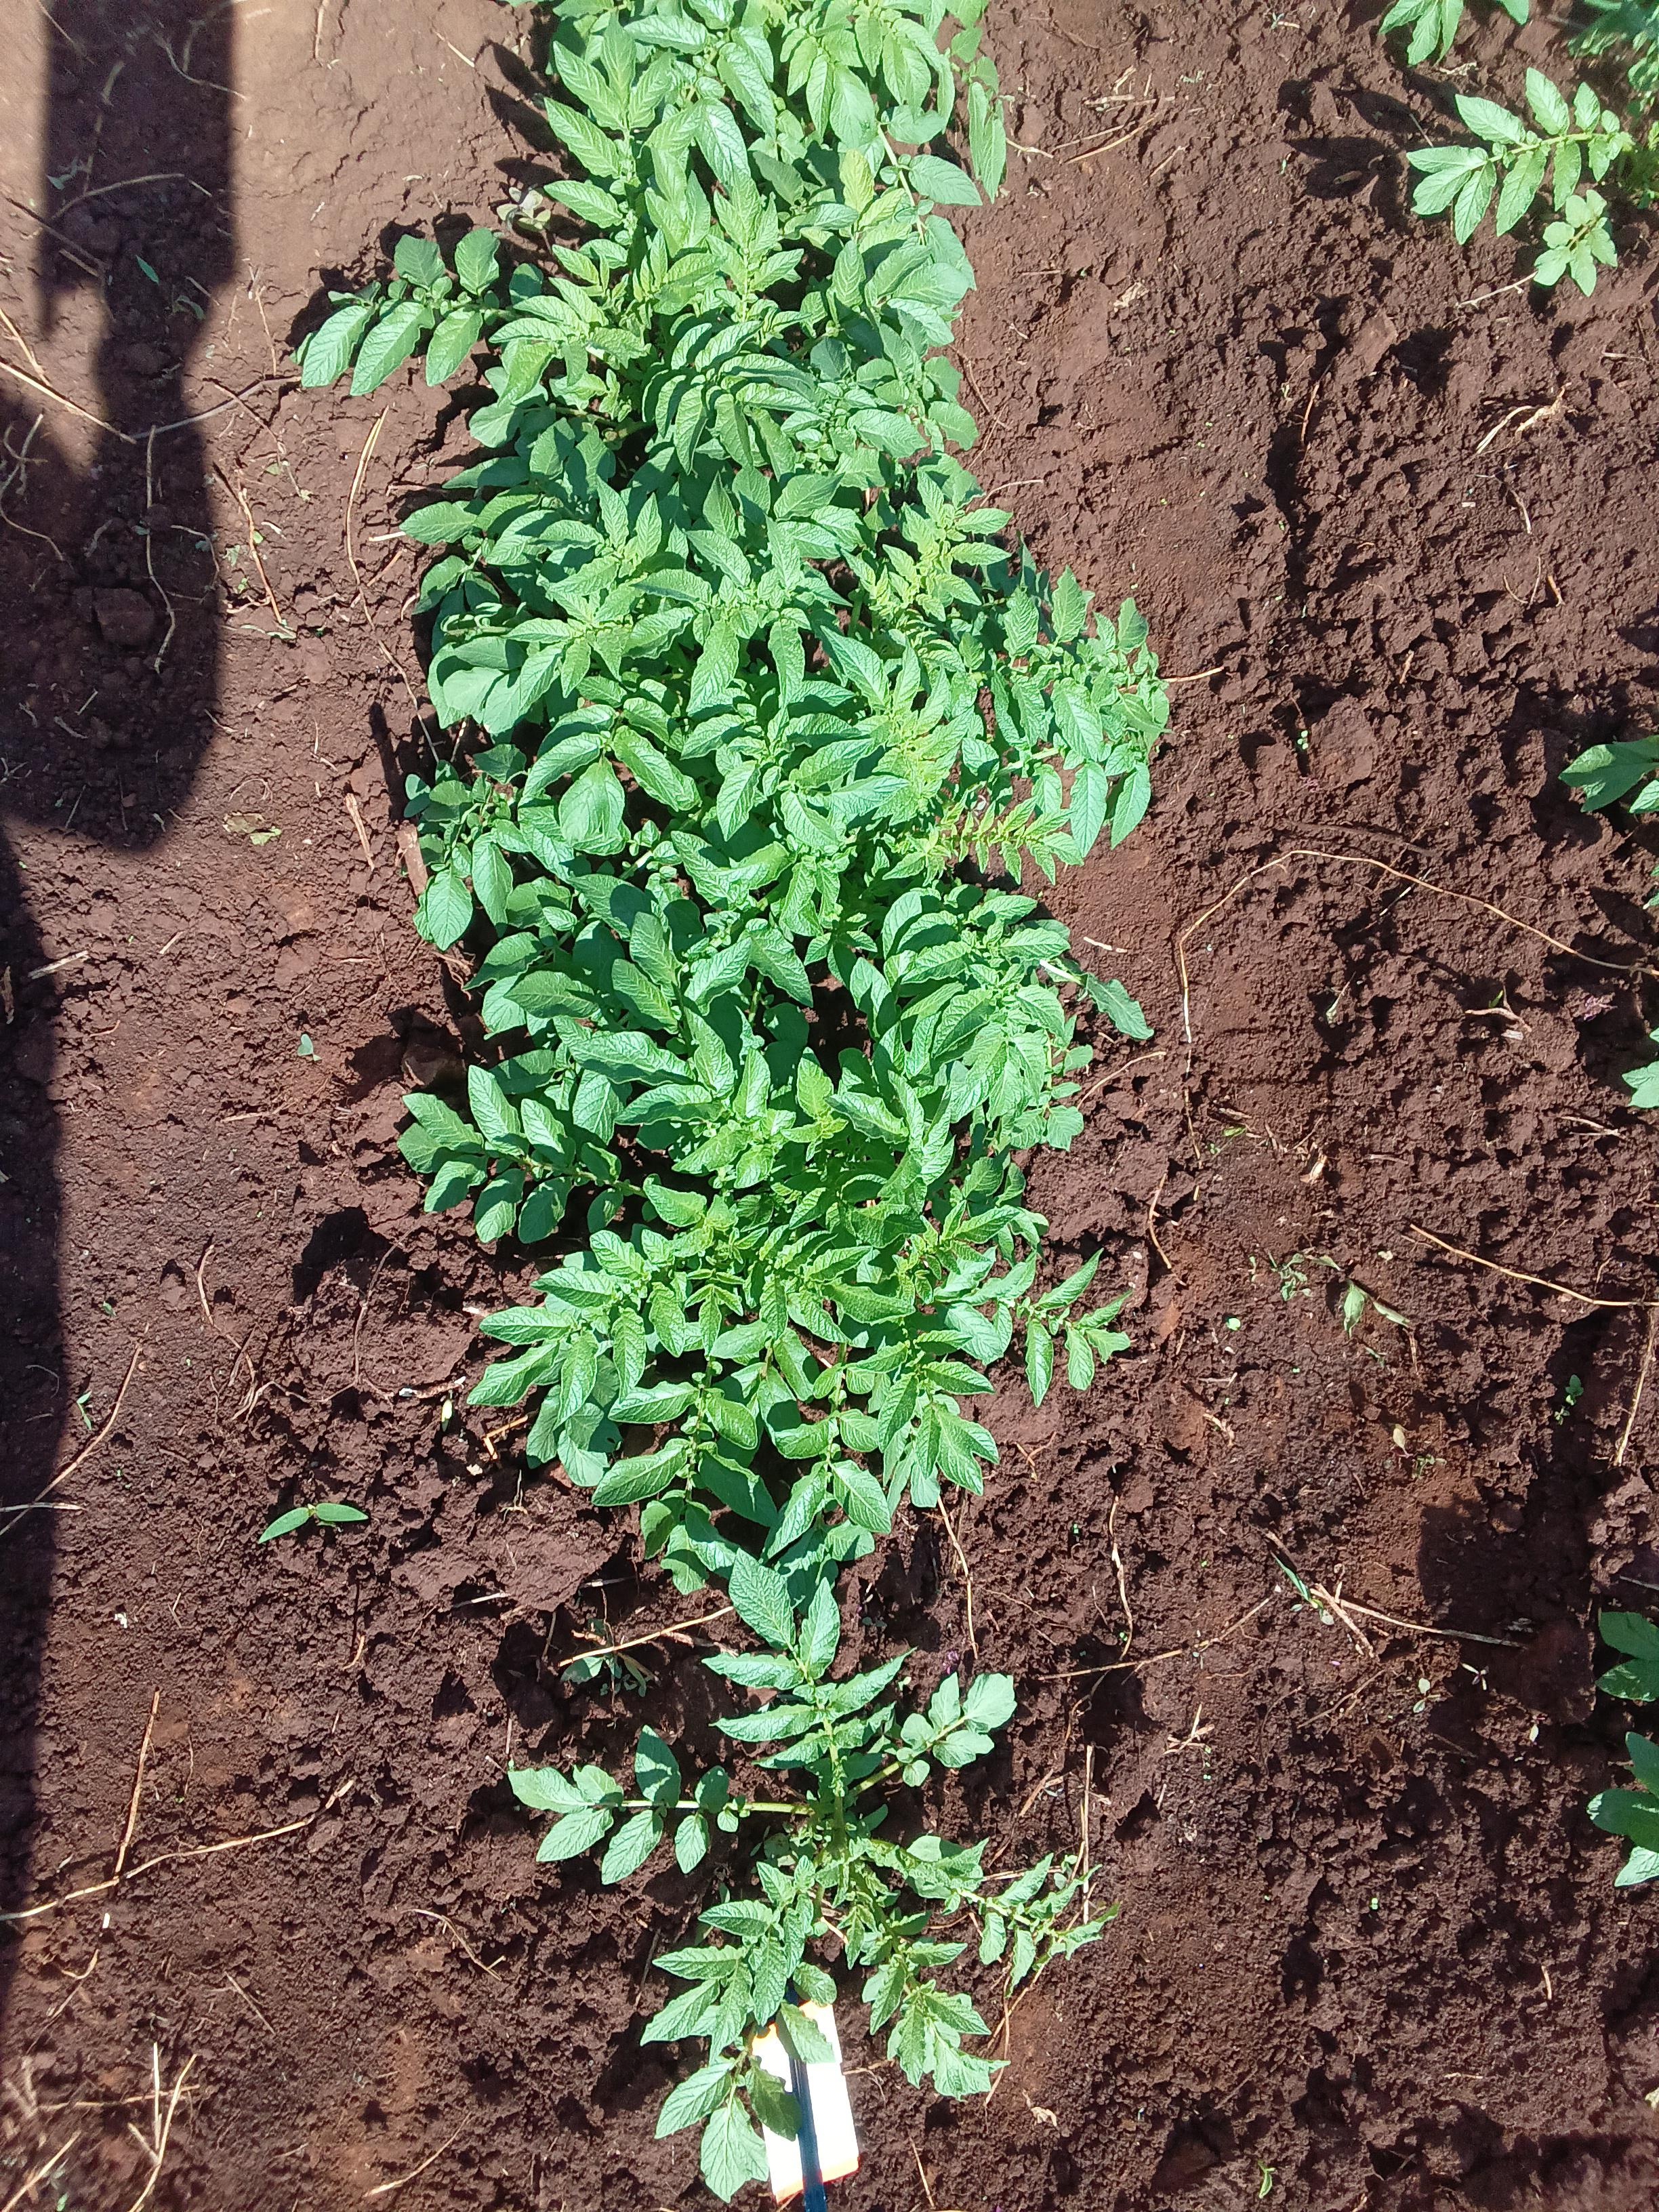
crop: potato
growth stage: vegetative
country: Kenya
